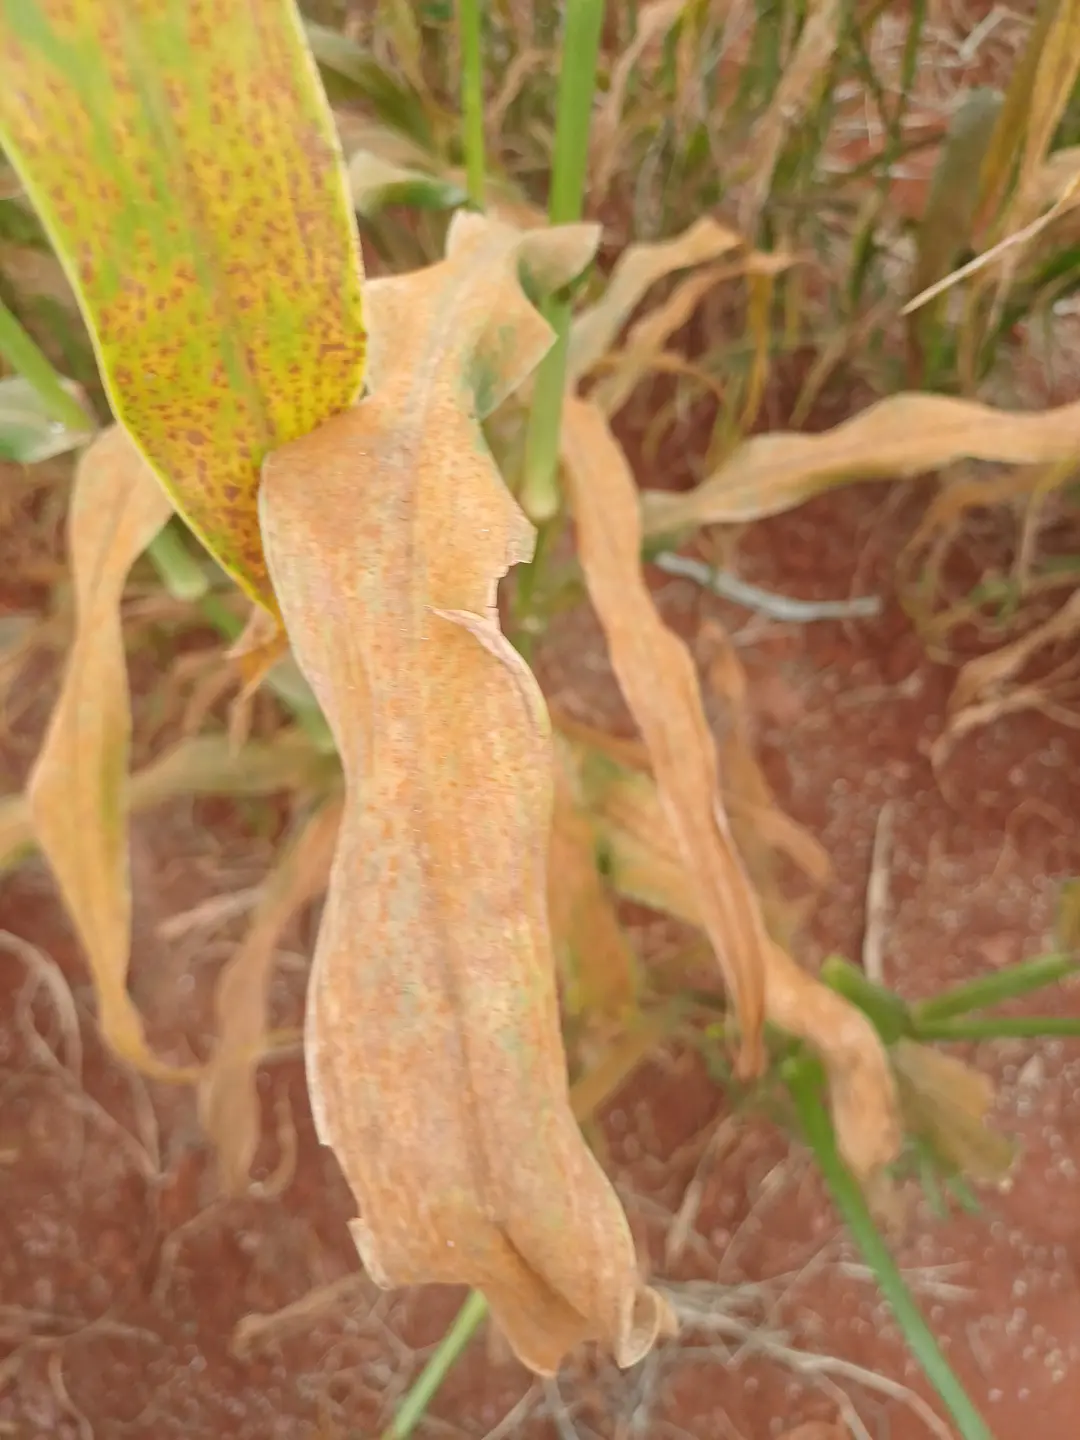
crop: pearl millet
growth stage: filling grain
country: Kenya
